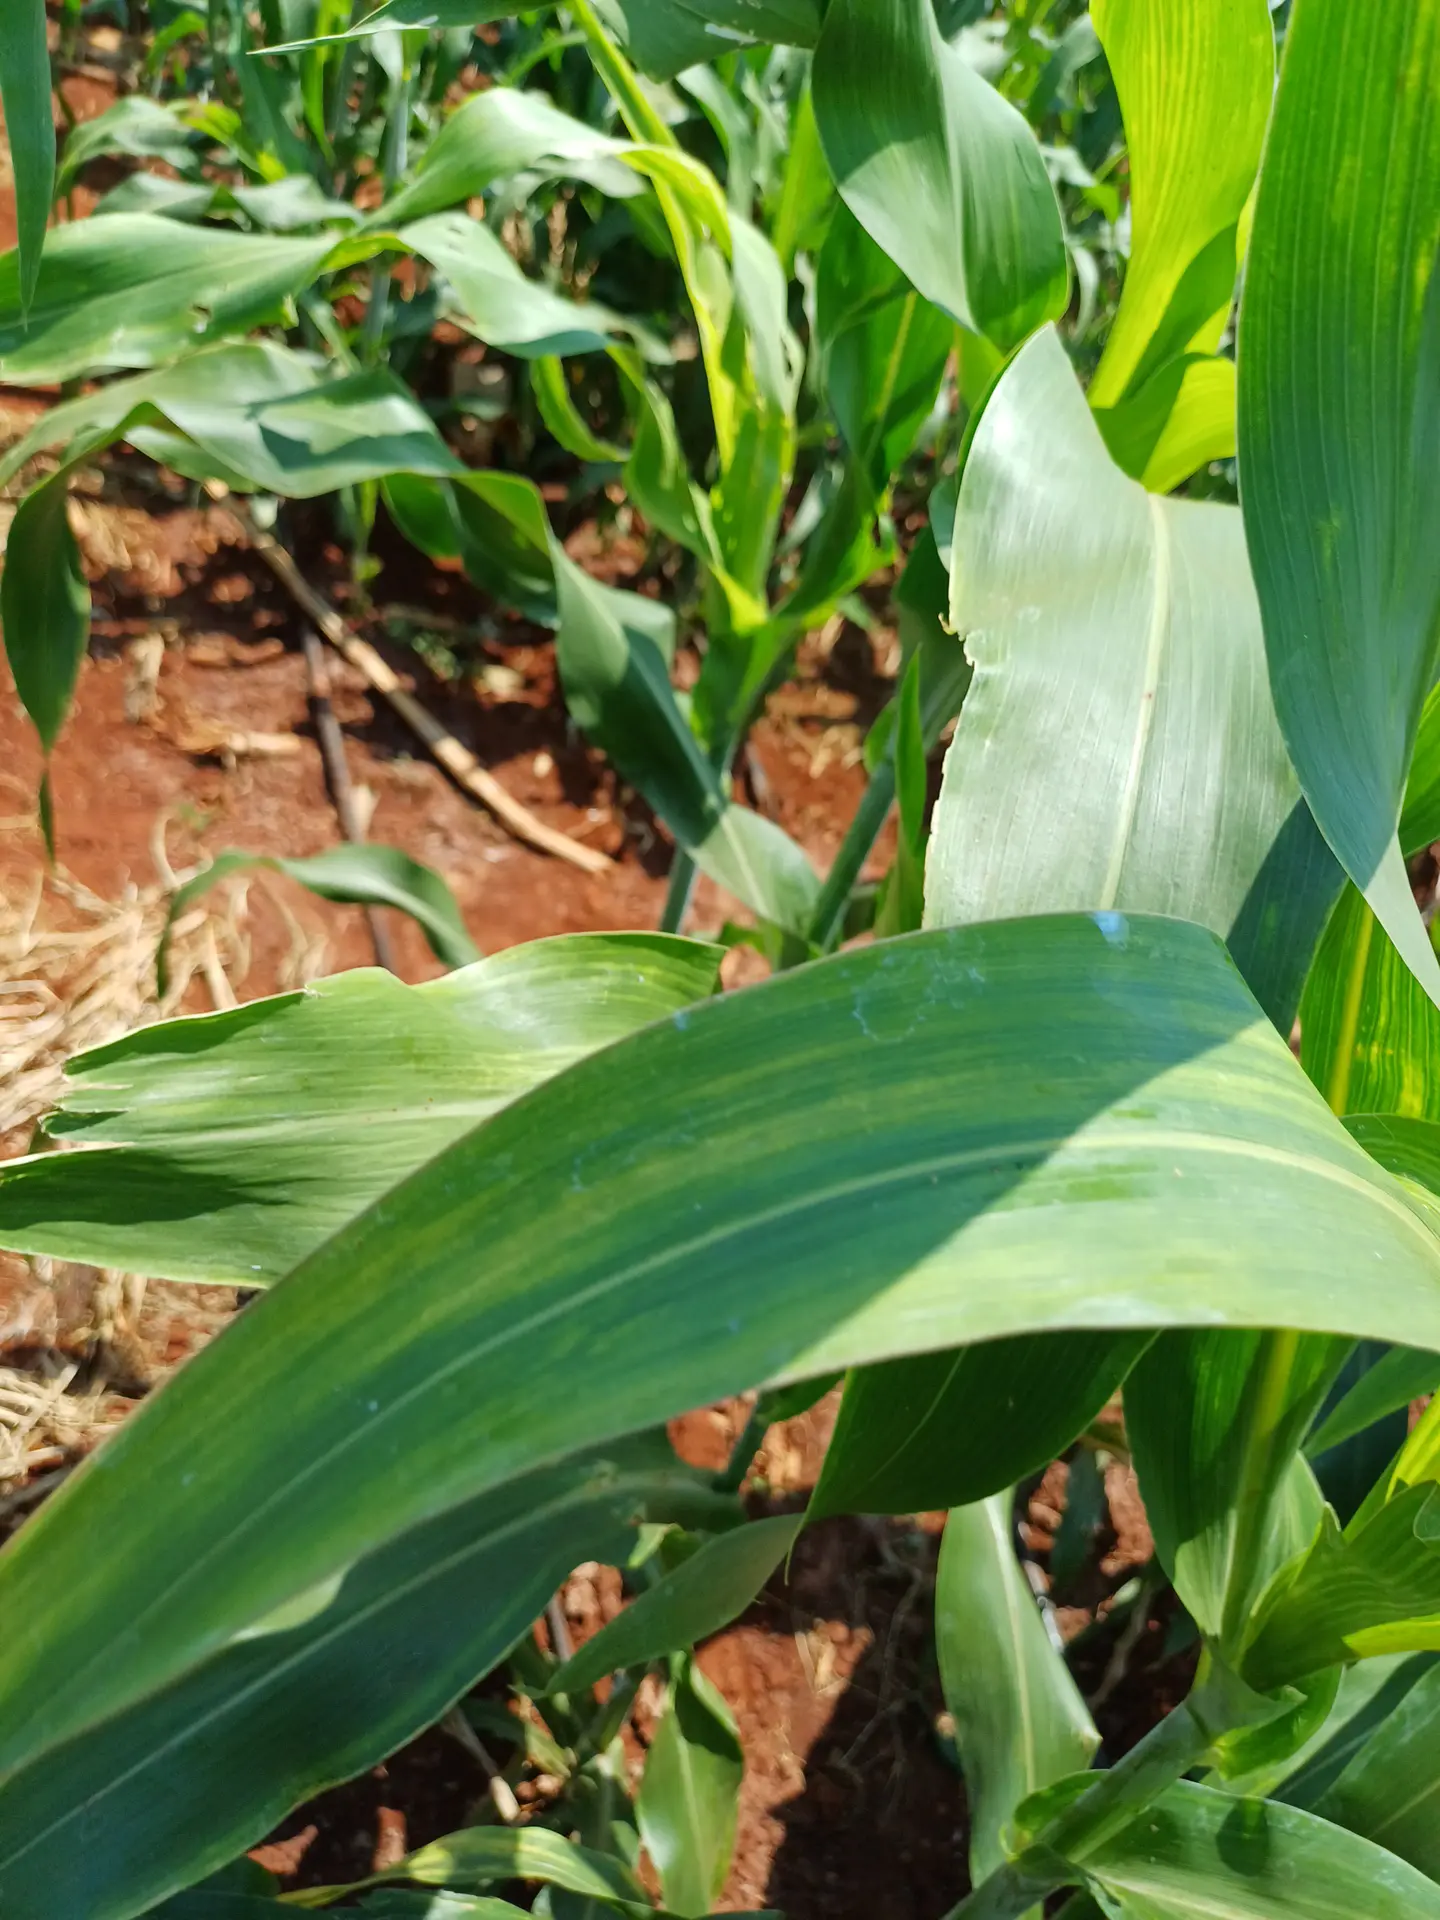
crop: sorghum
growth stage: vegetative
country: Kenya
